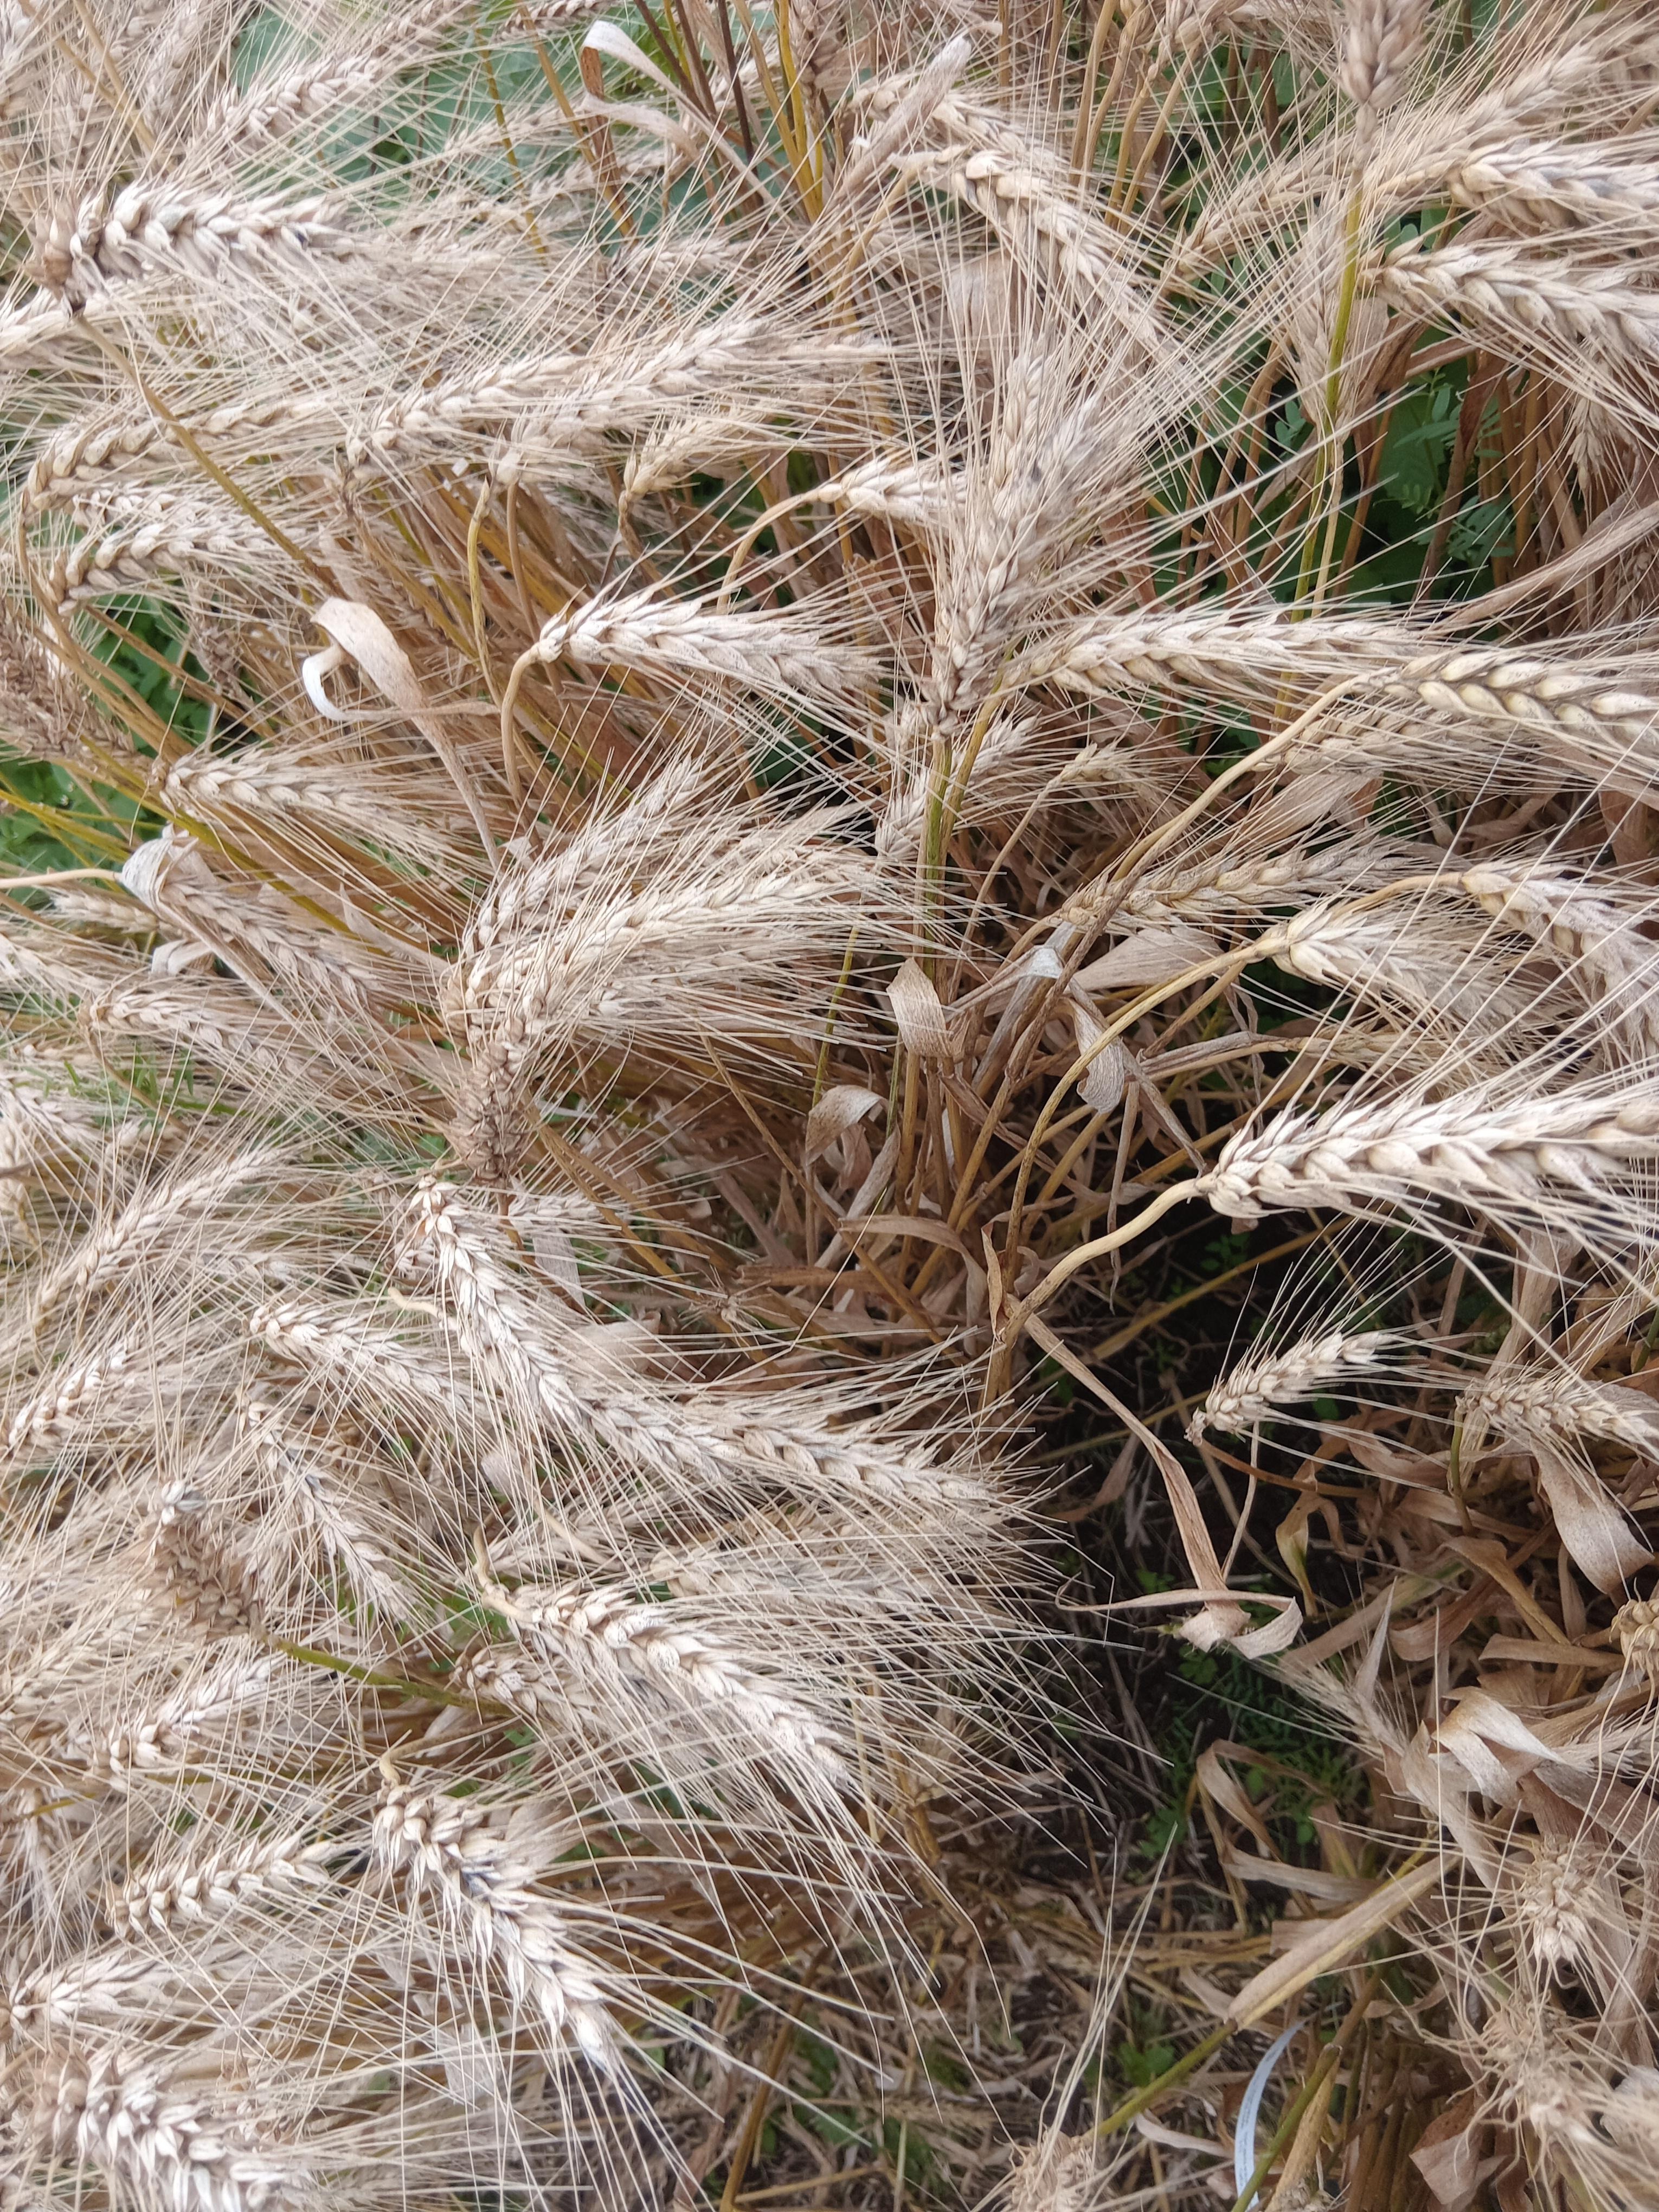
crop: wheat
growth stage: maturity
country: Kenya
